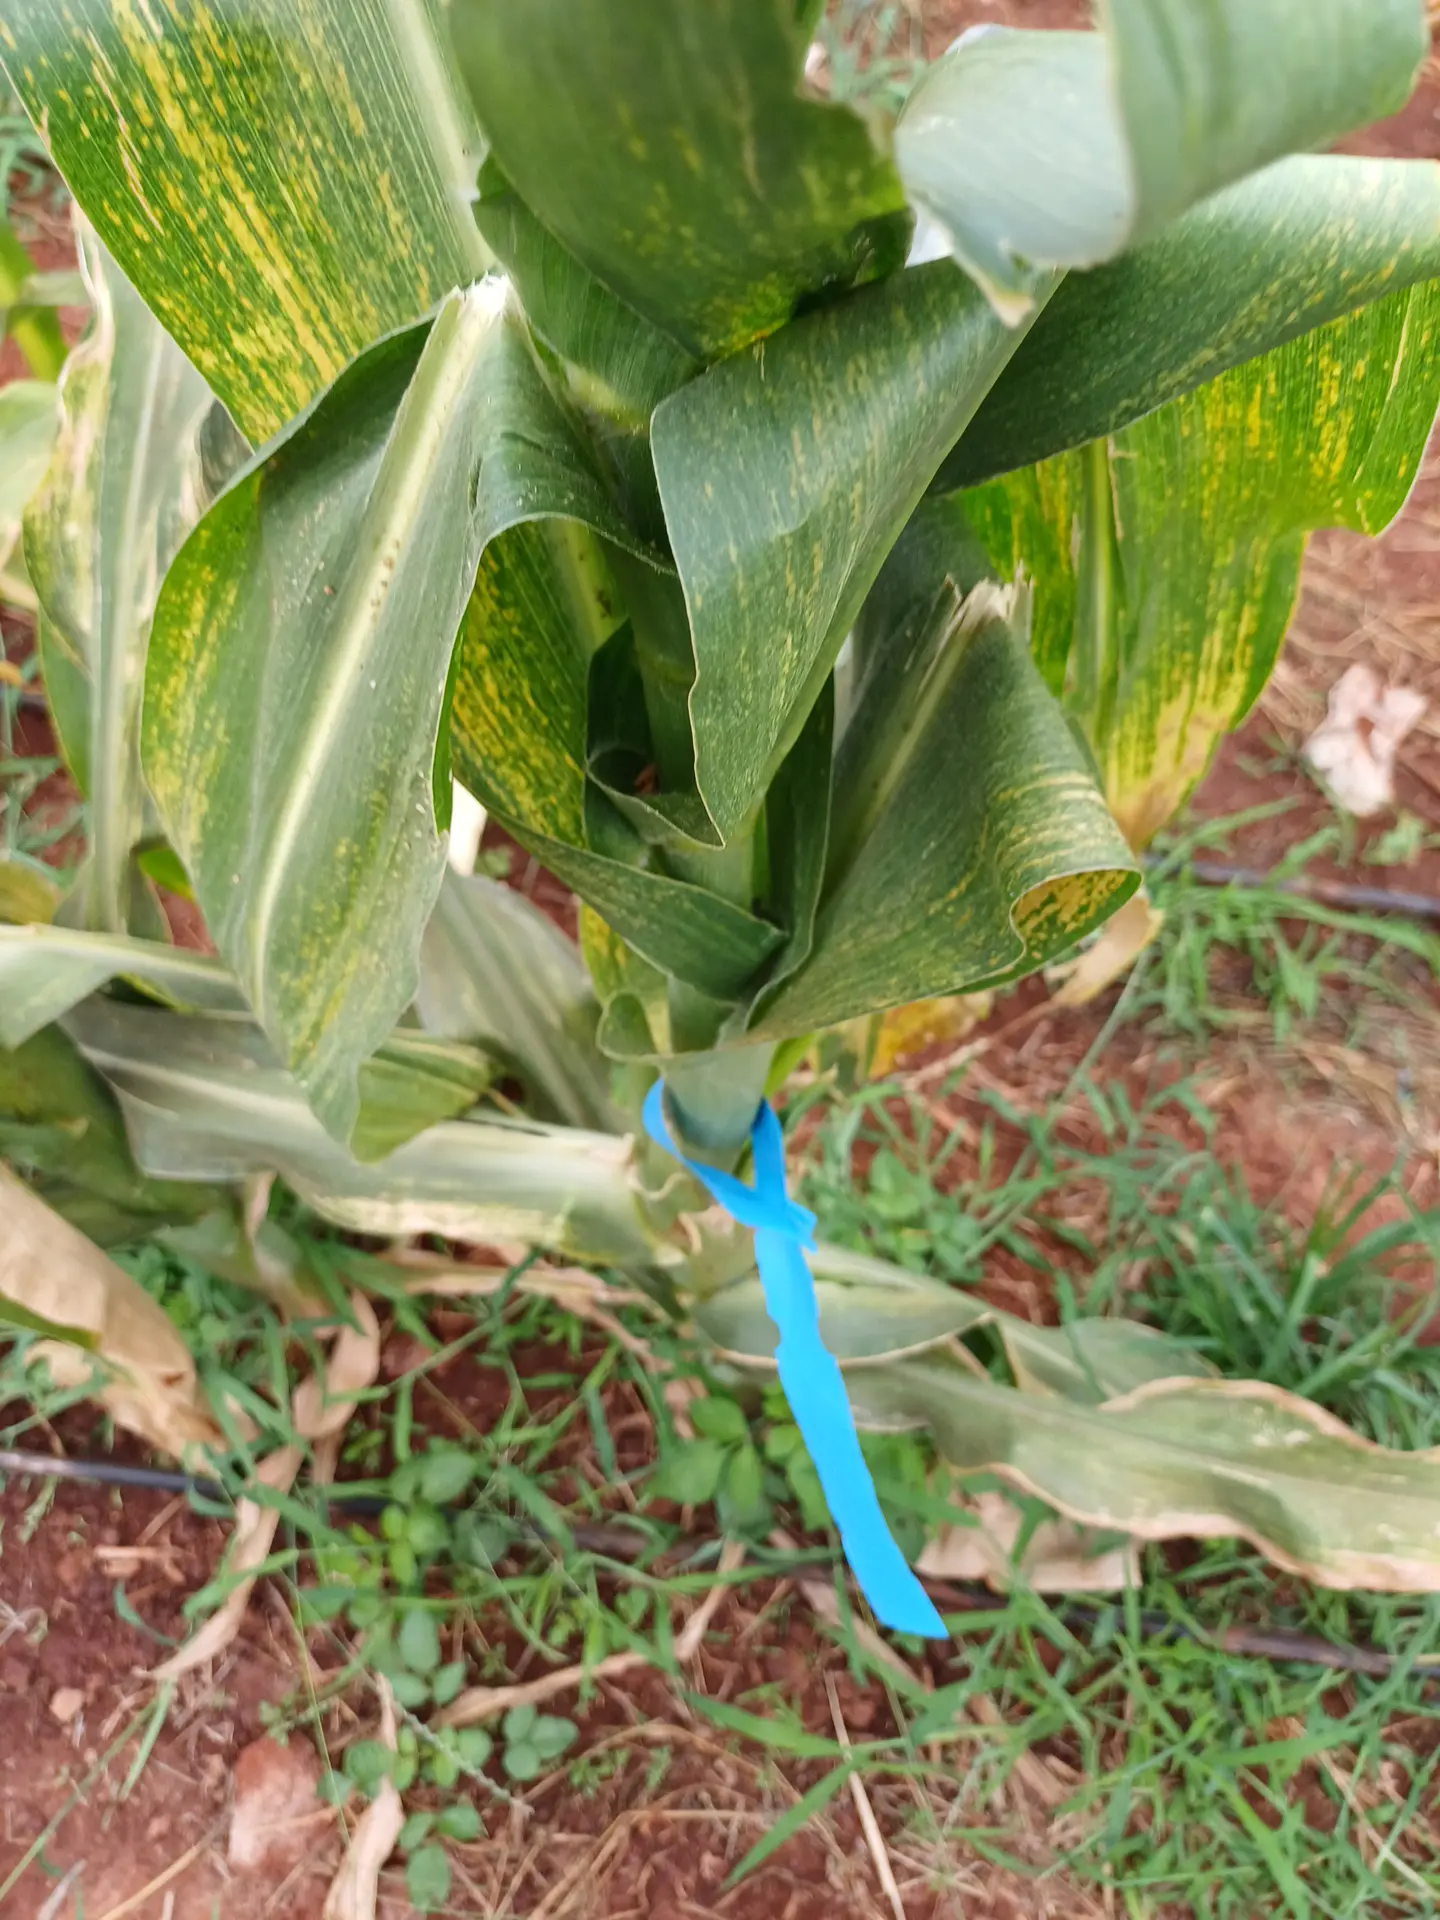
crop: maize
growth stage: flowering
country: Kenya
